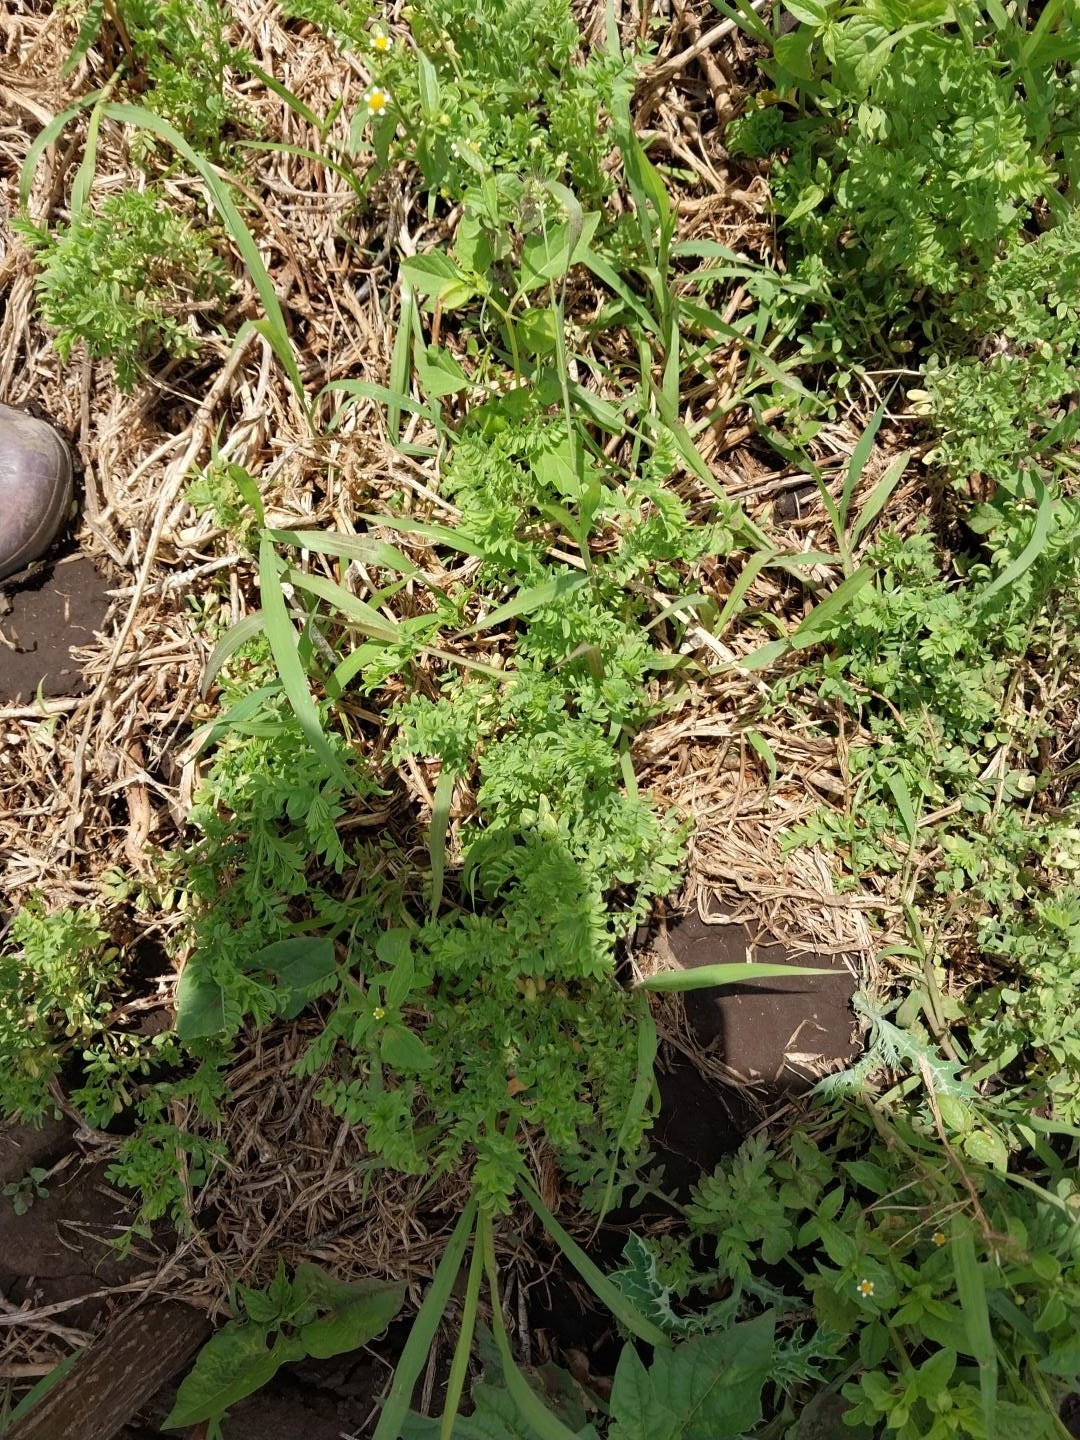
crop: lentil
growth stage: vegetative
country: Tanzania
